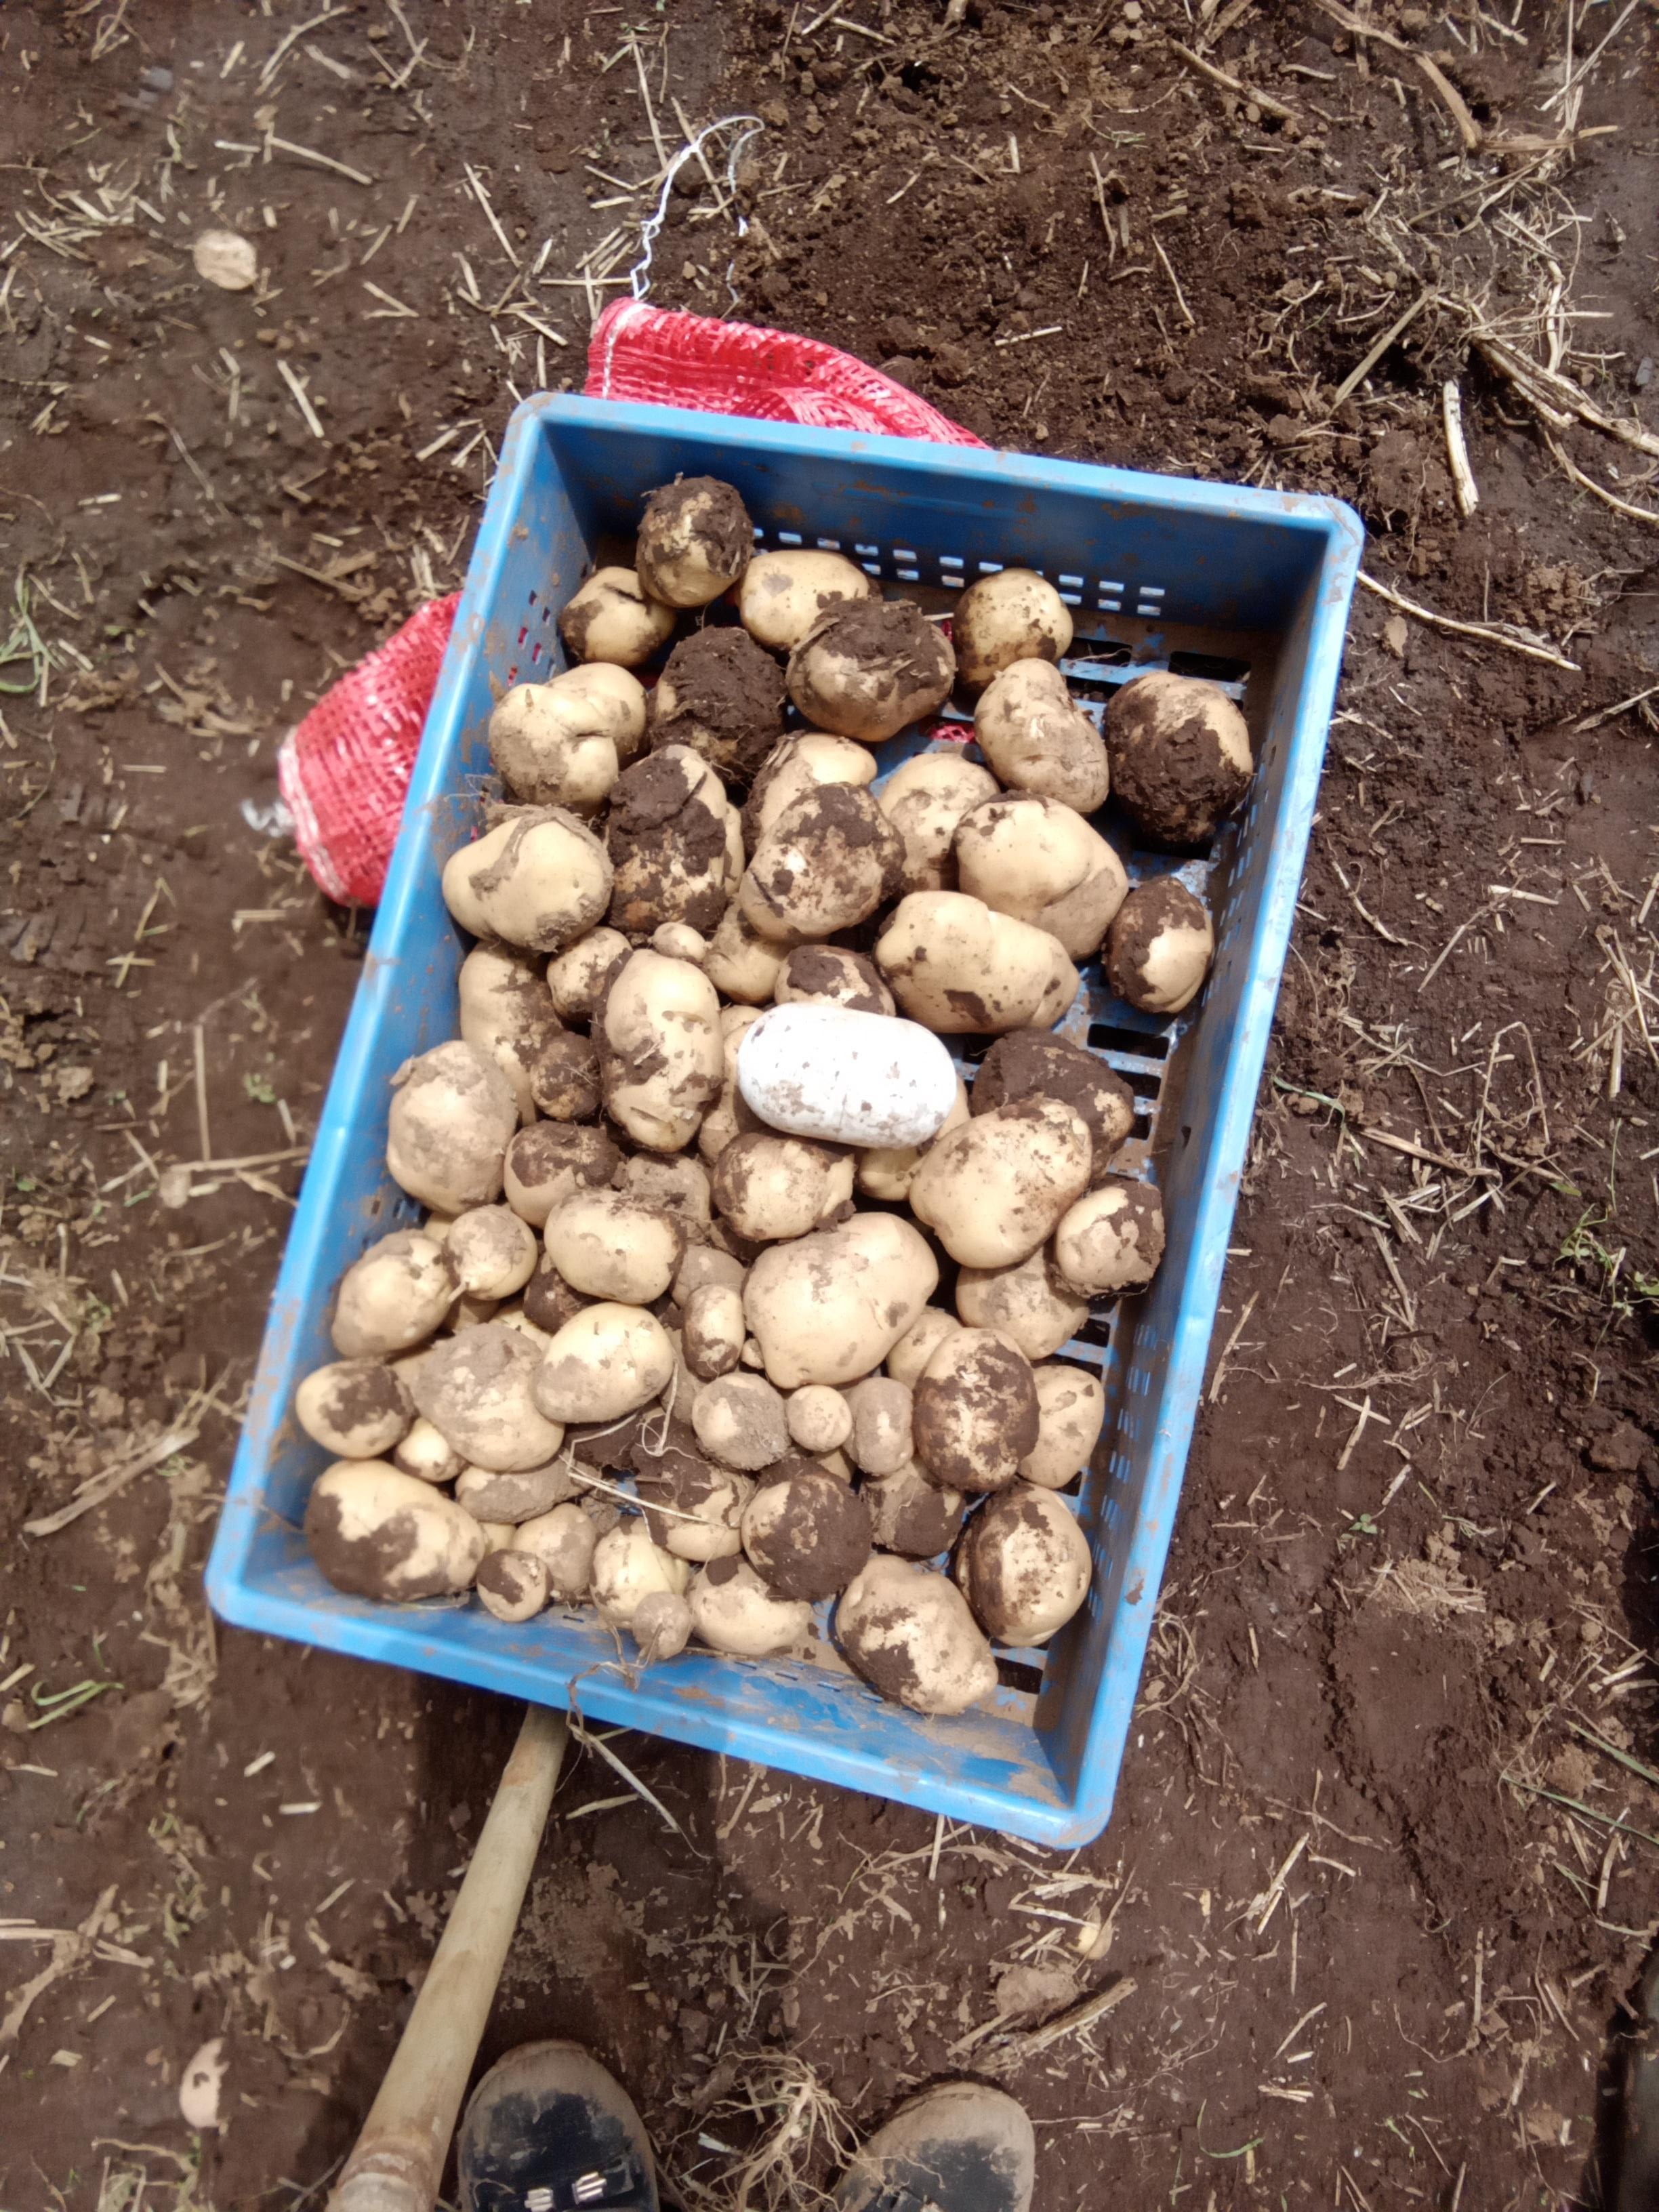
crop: potato
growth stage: harvest
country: Kenya
